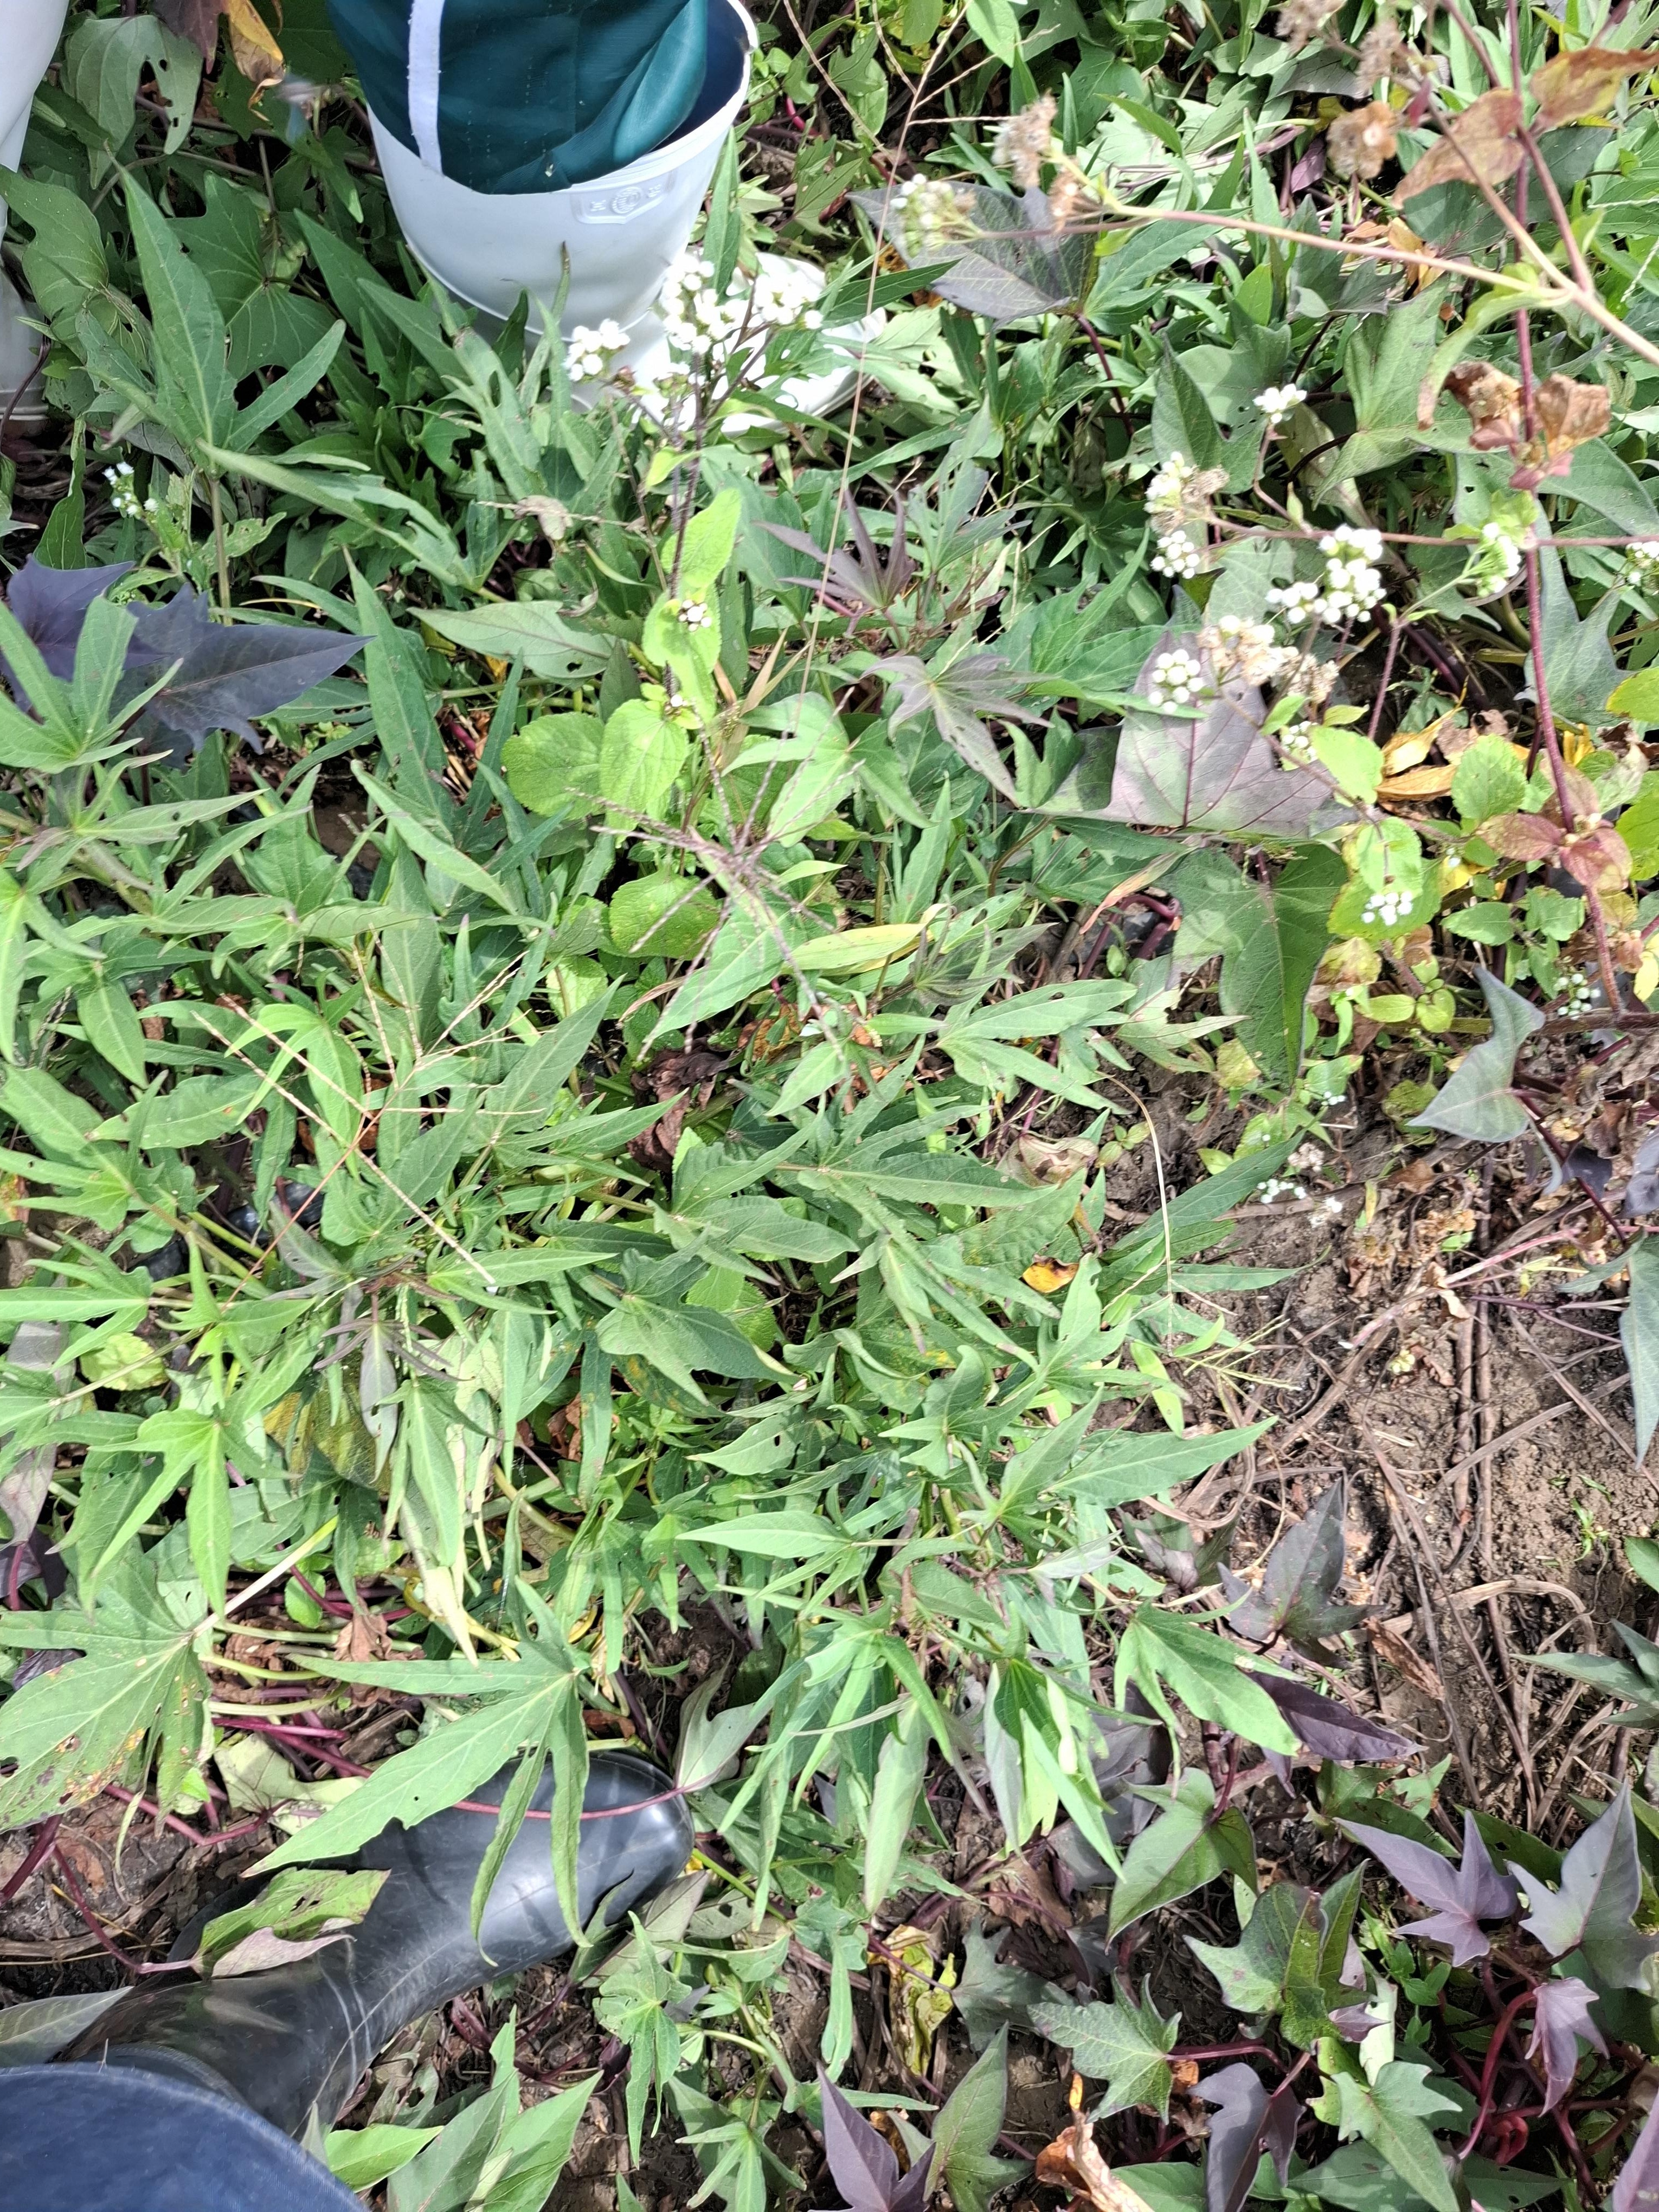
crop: sweet potato
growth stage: flowering
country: Tanzania
